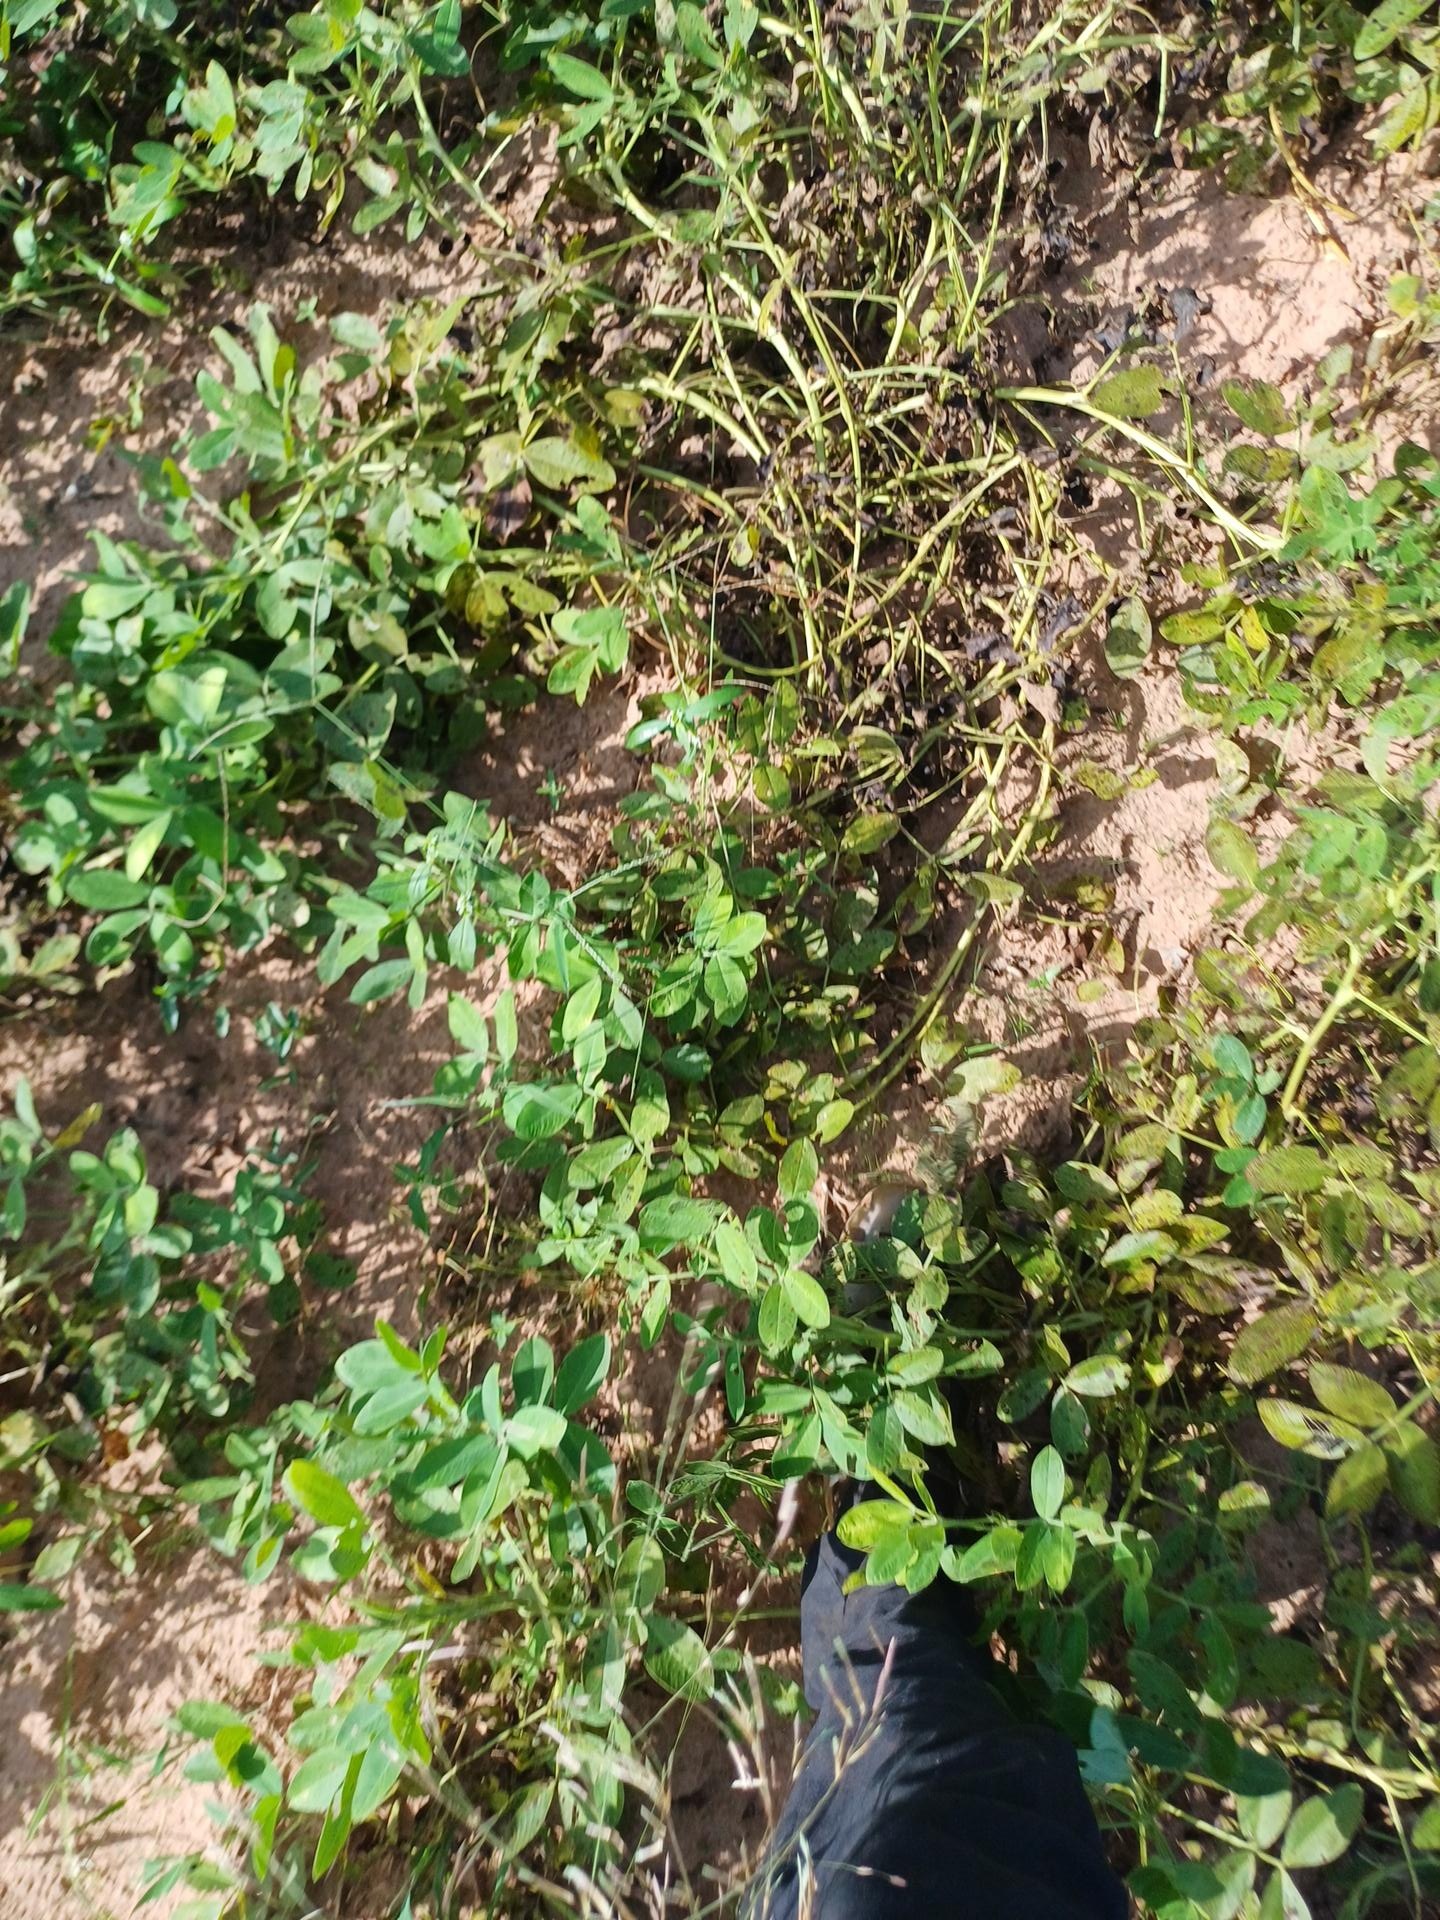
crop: groundnut
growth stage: flowering
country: Senegal
